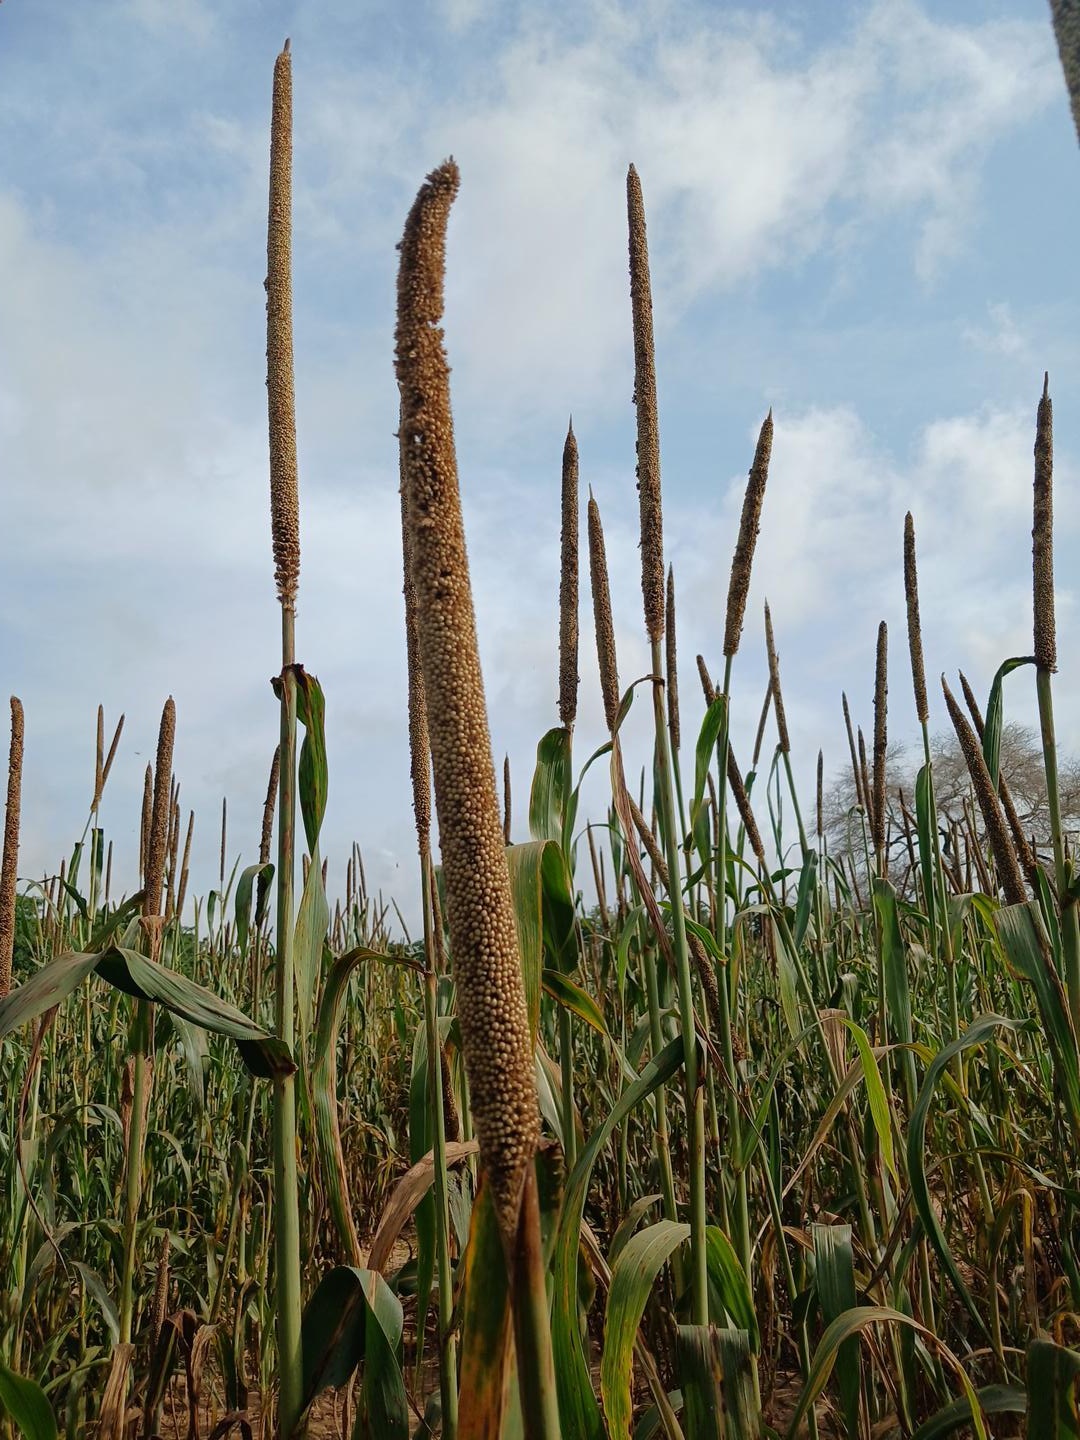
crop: pearl millet
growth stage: maturity
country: Senegal
